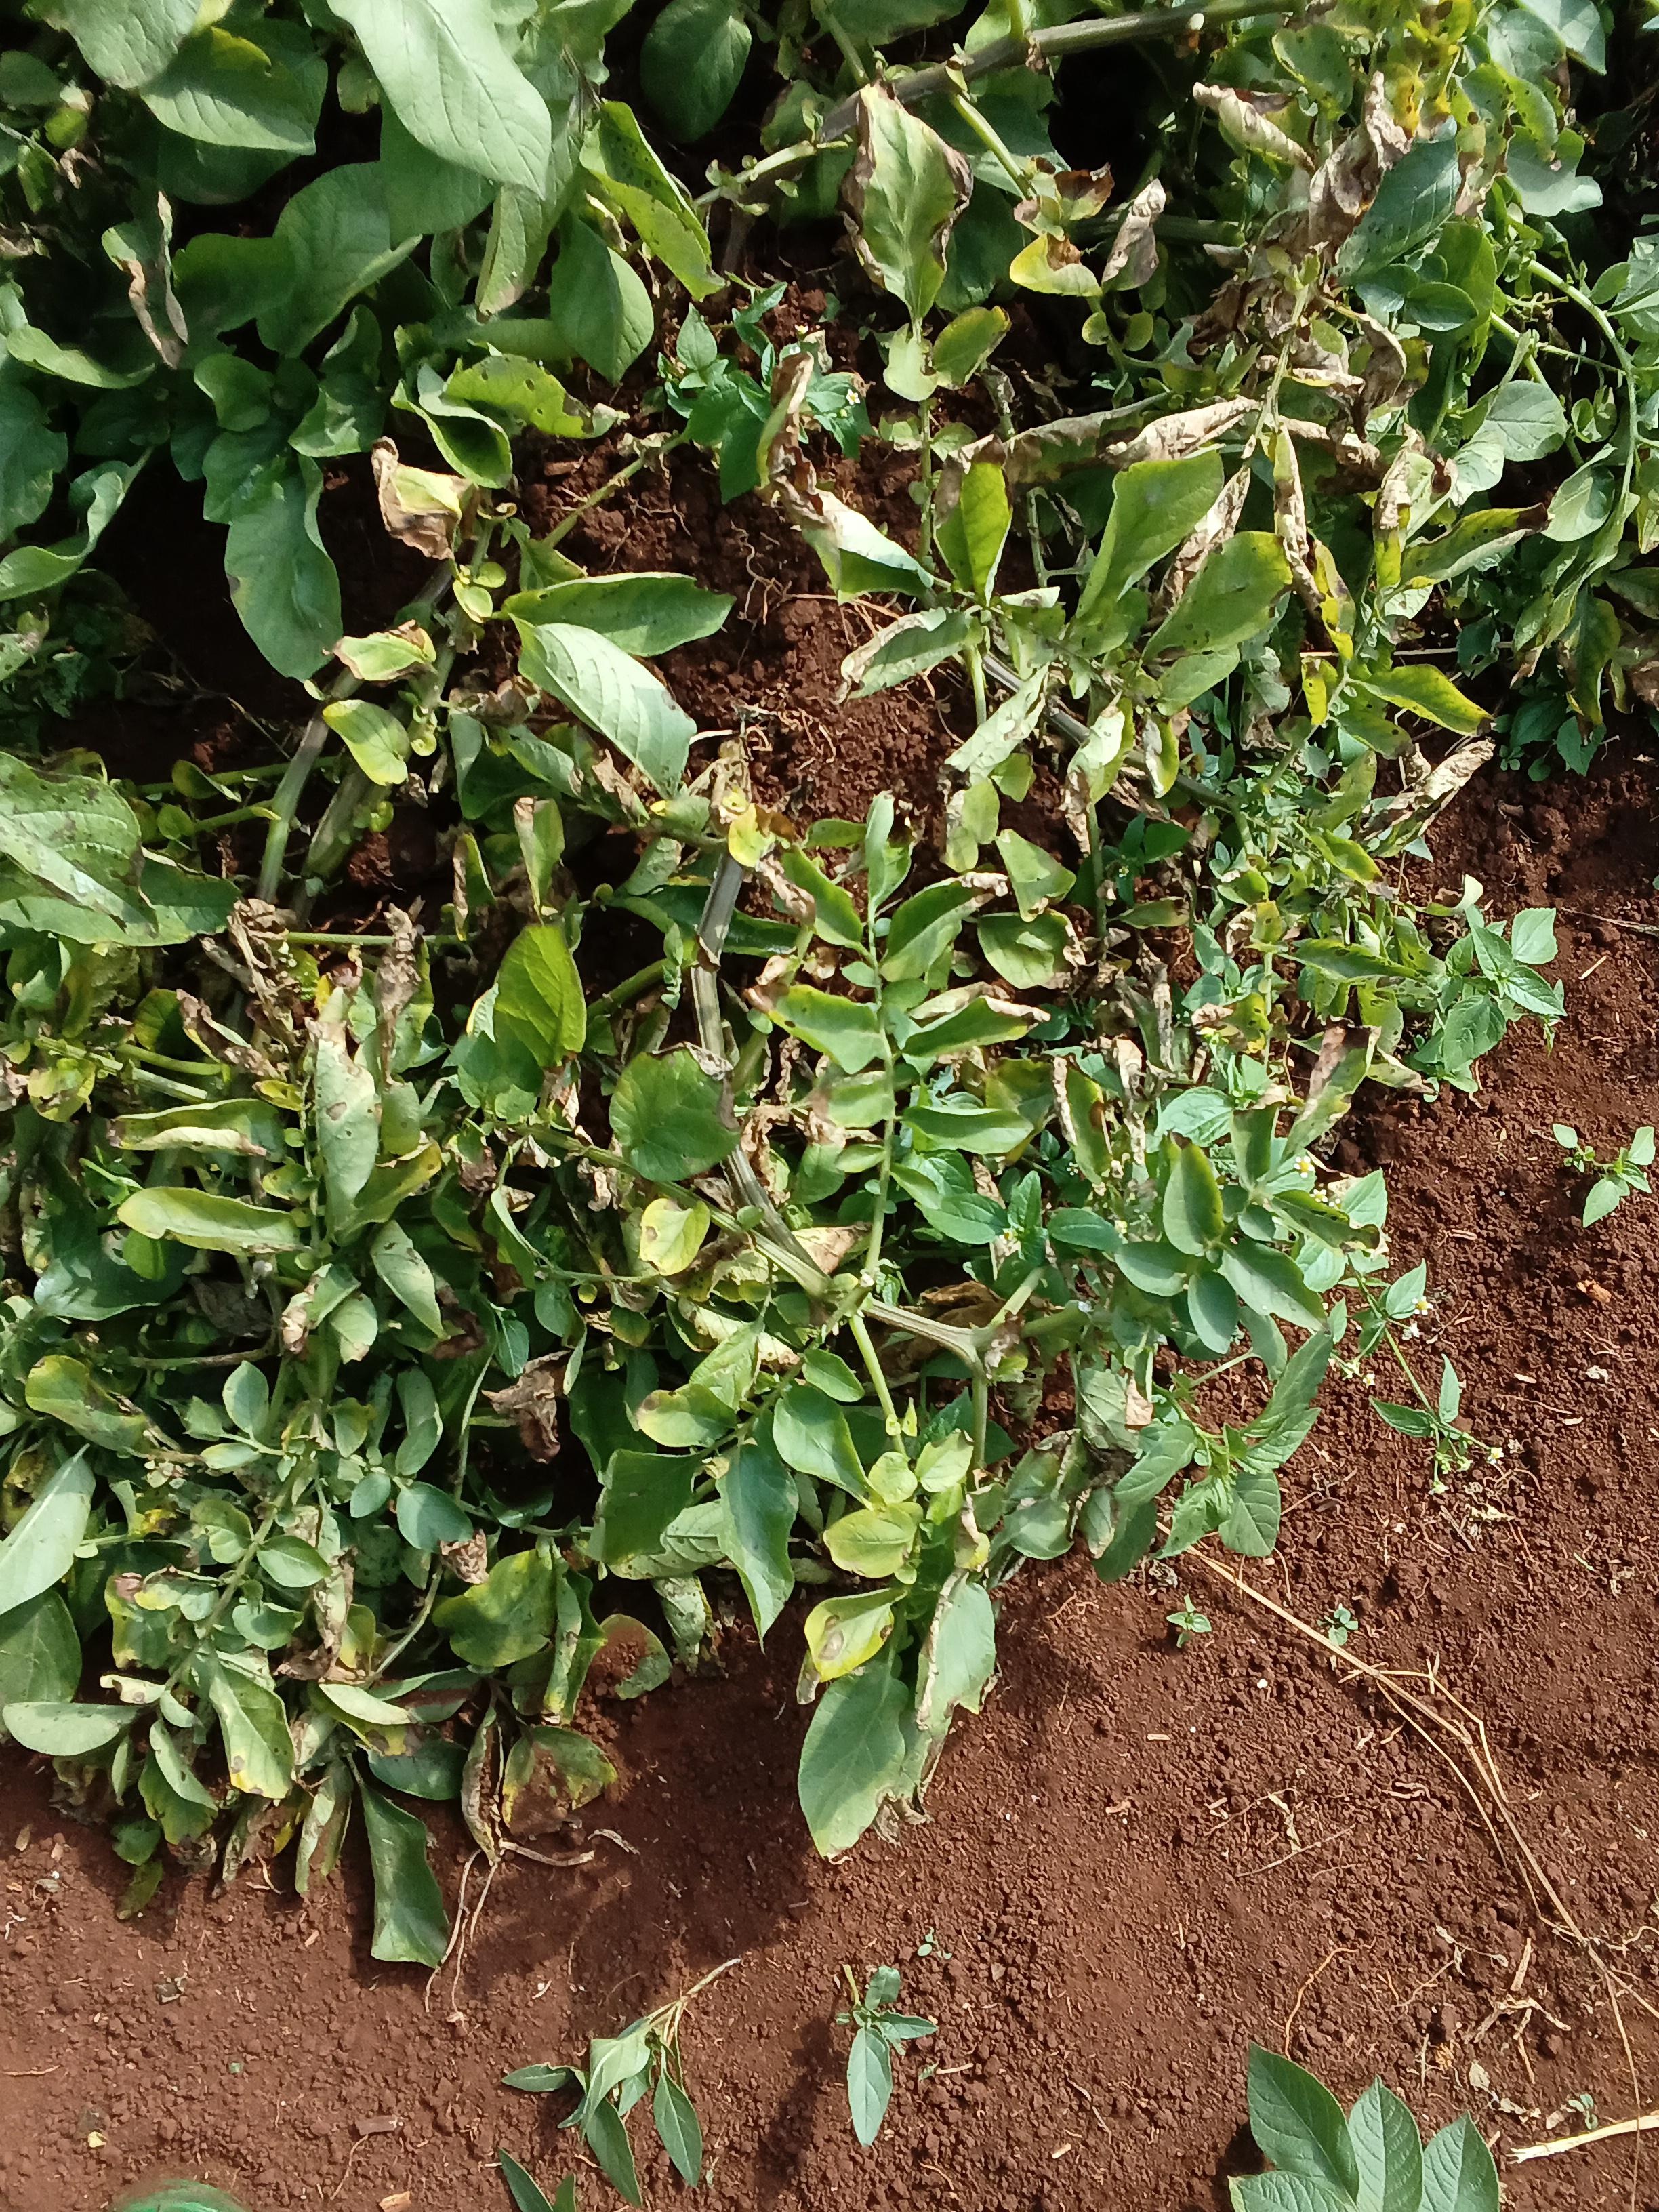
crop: potato
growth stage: maturity
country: Kenya
